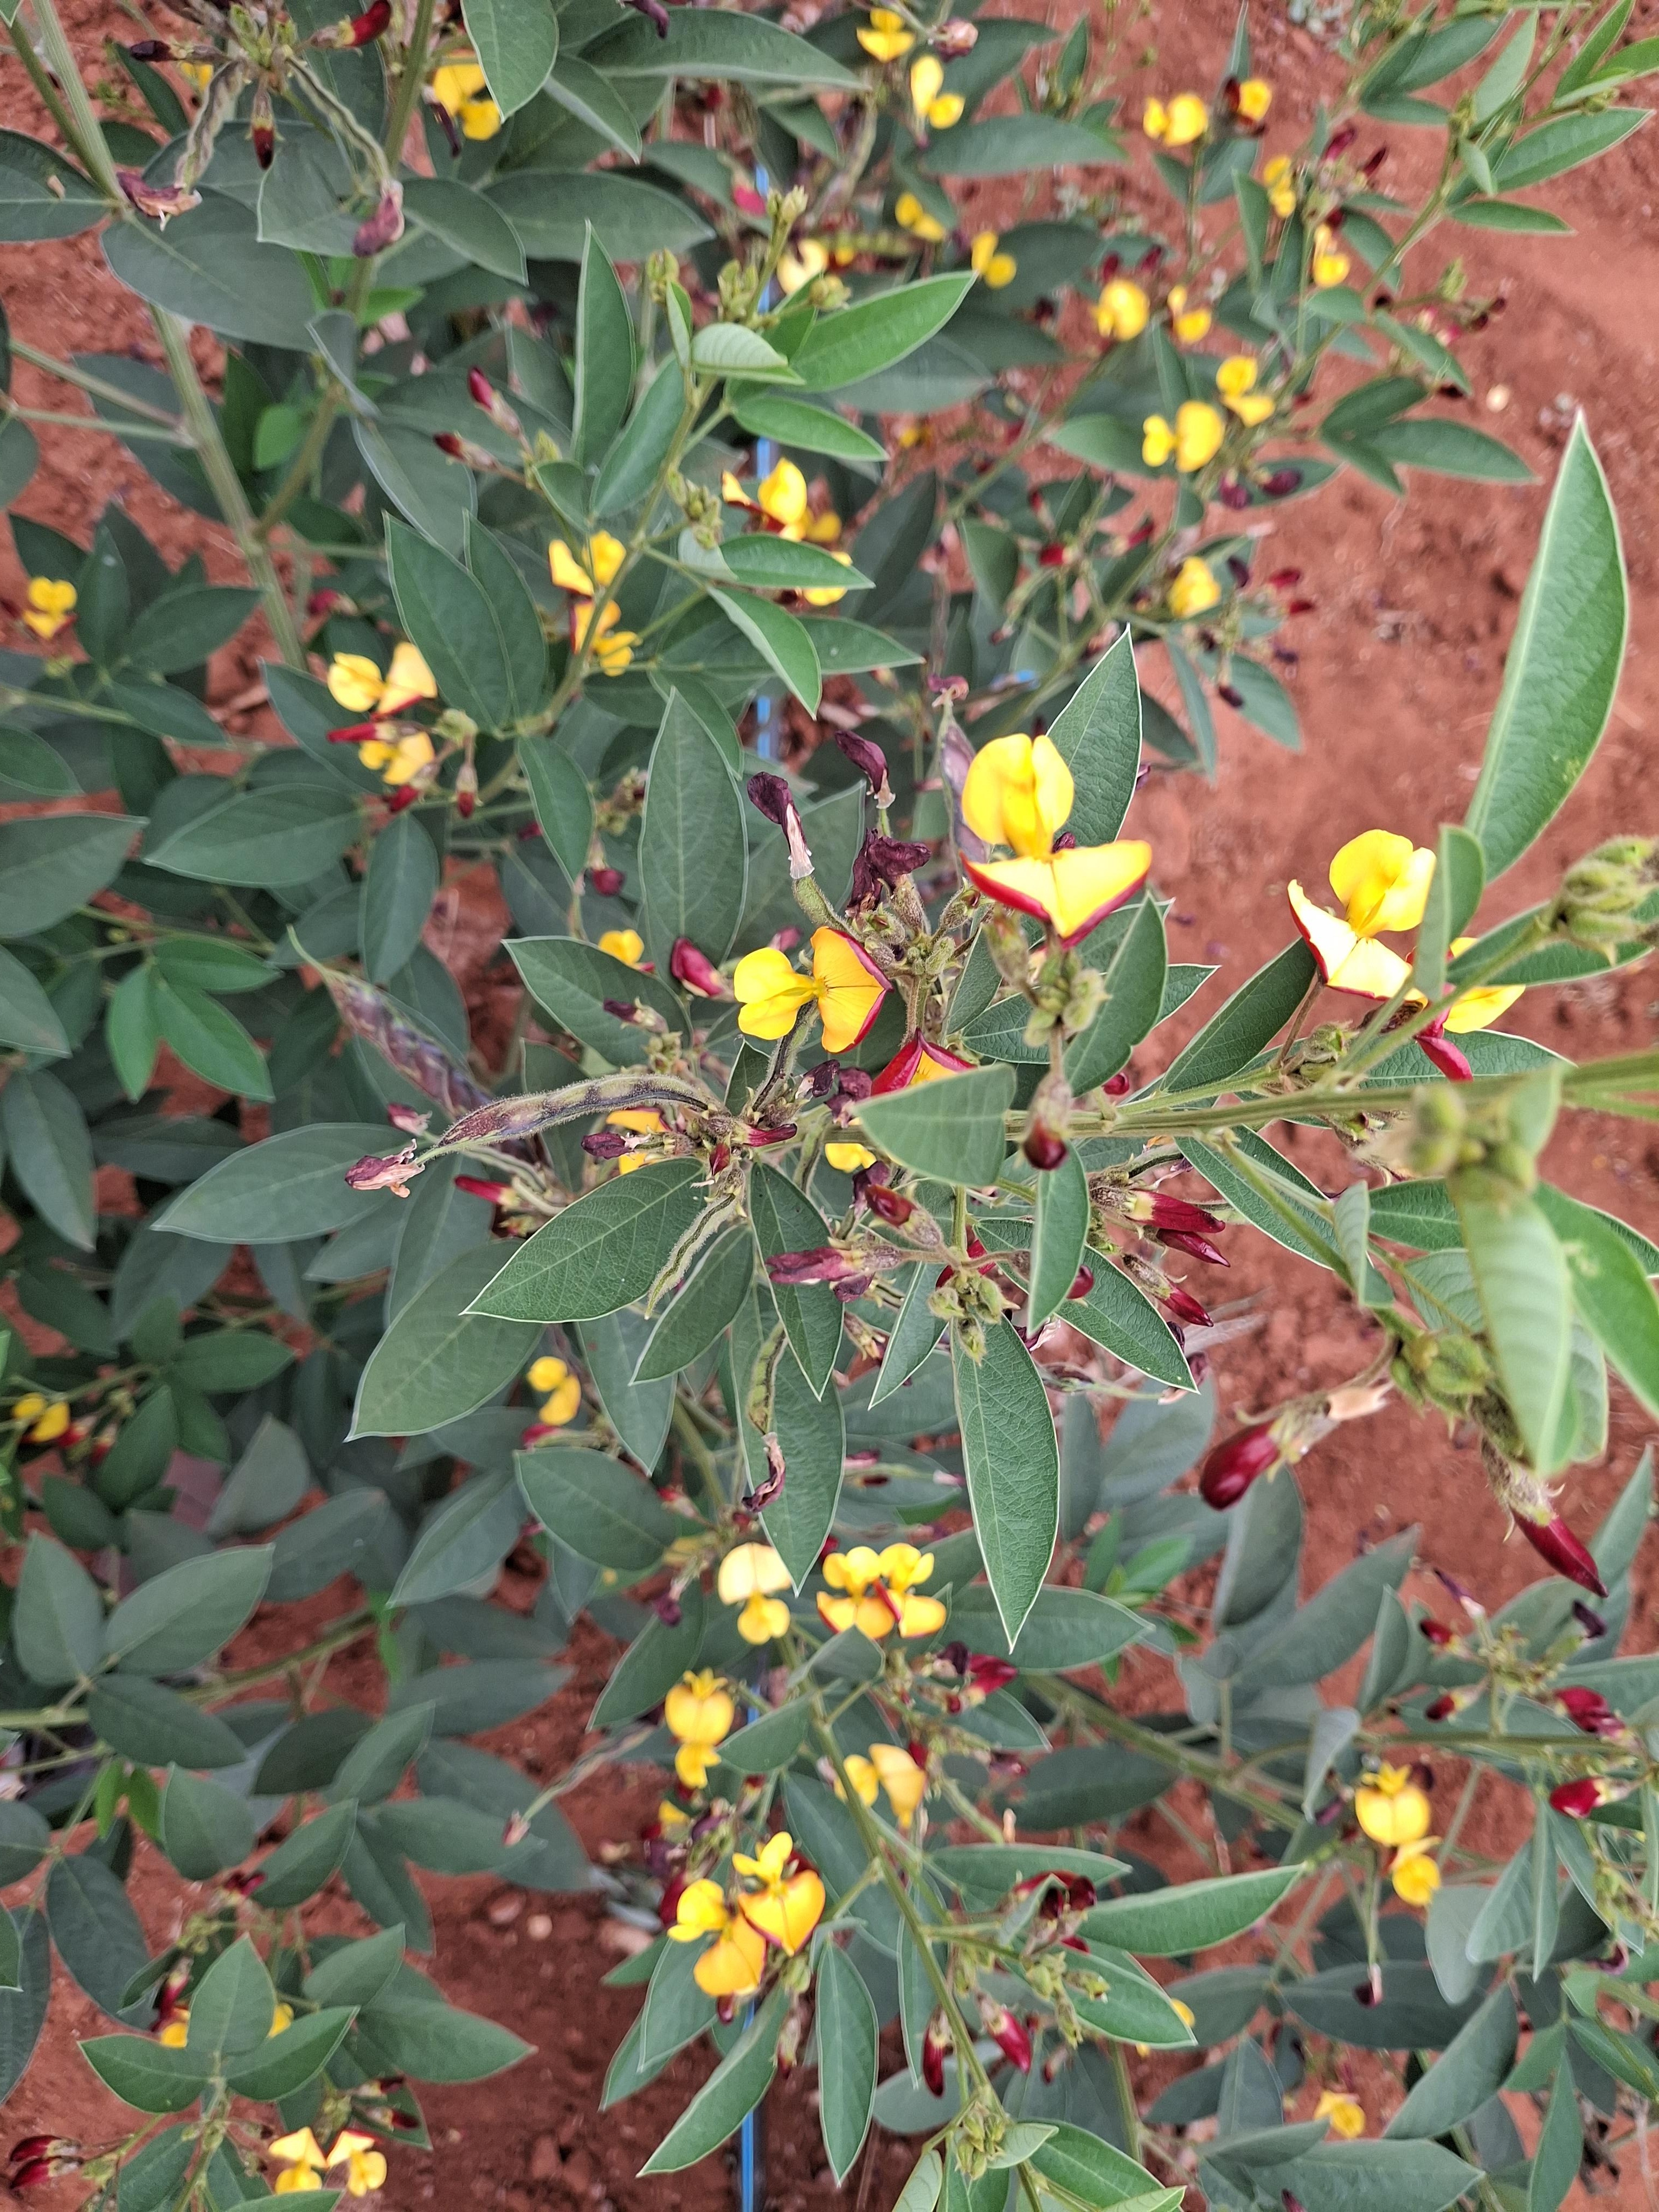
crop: pigeonpea
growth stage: flowering
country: Kenya
